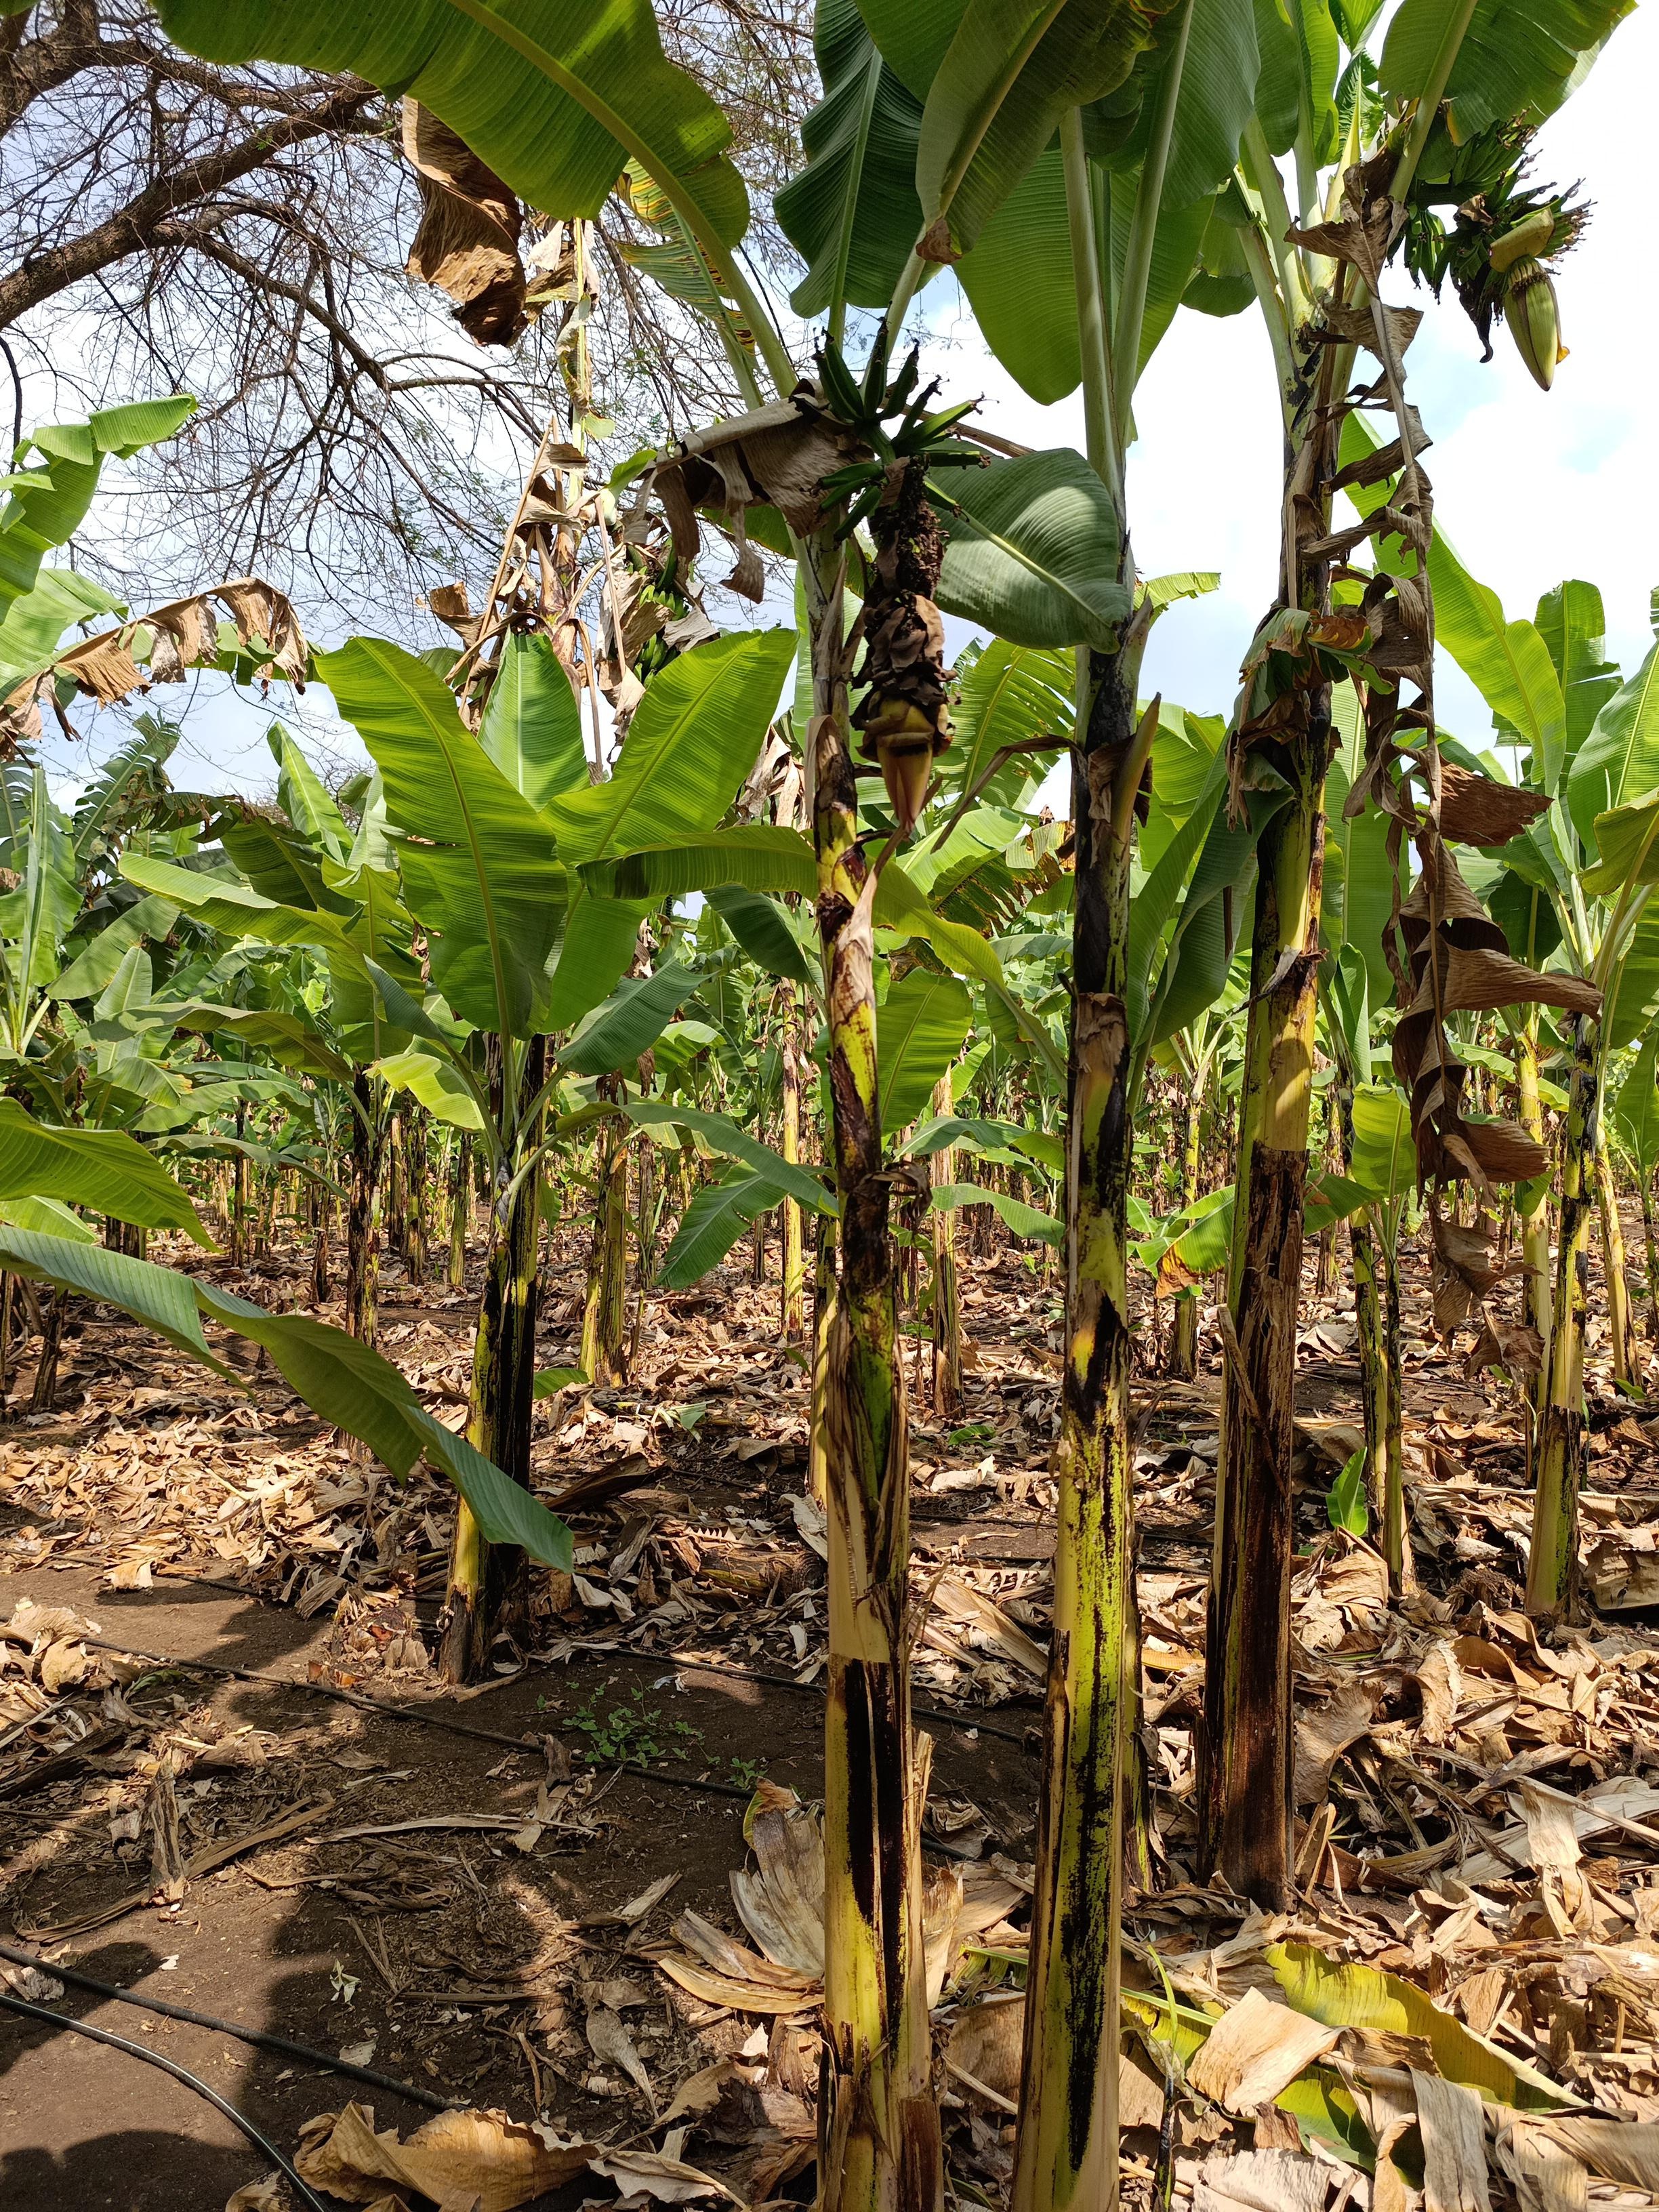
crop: banana
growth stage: development fruit
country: Tanzania
